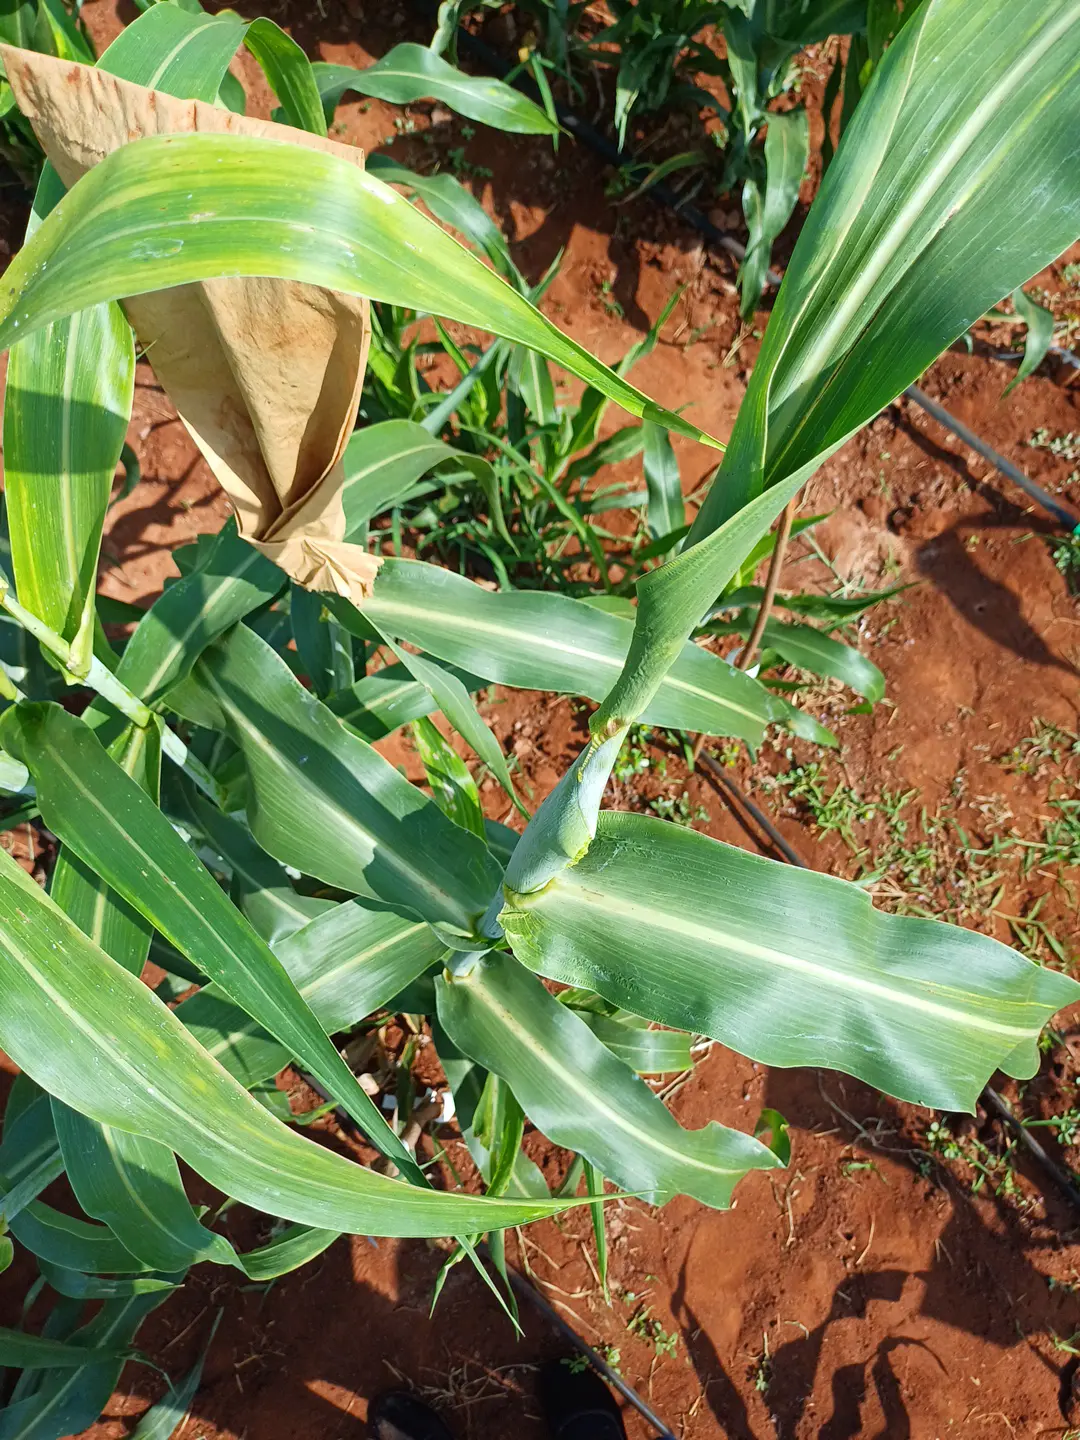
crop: sorghum
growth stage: heading tuber
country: Kenya
